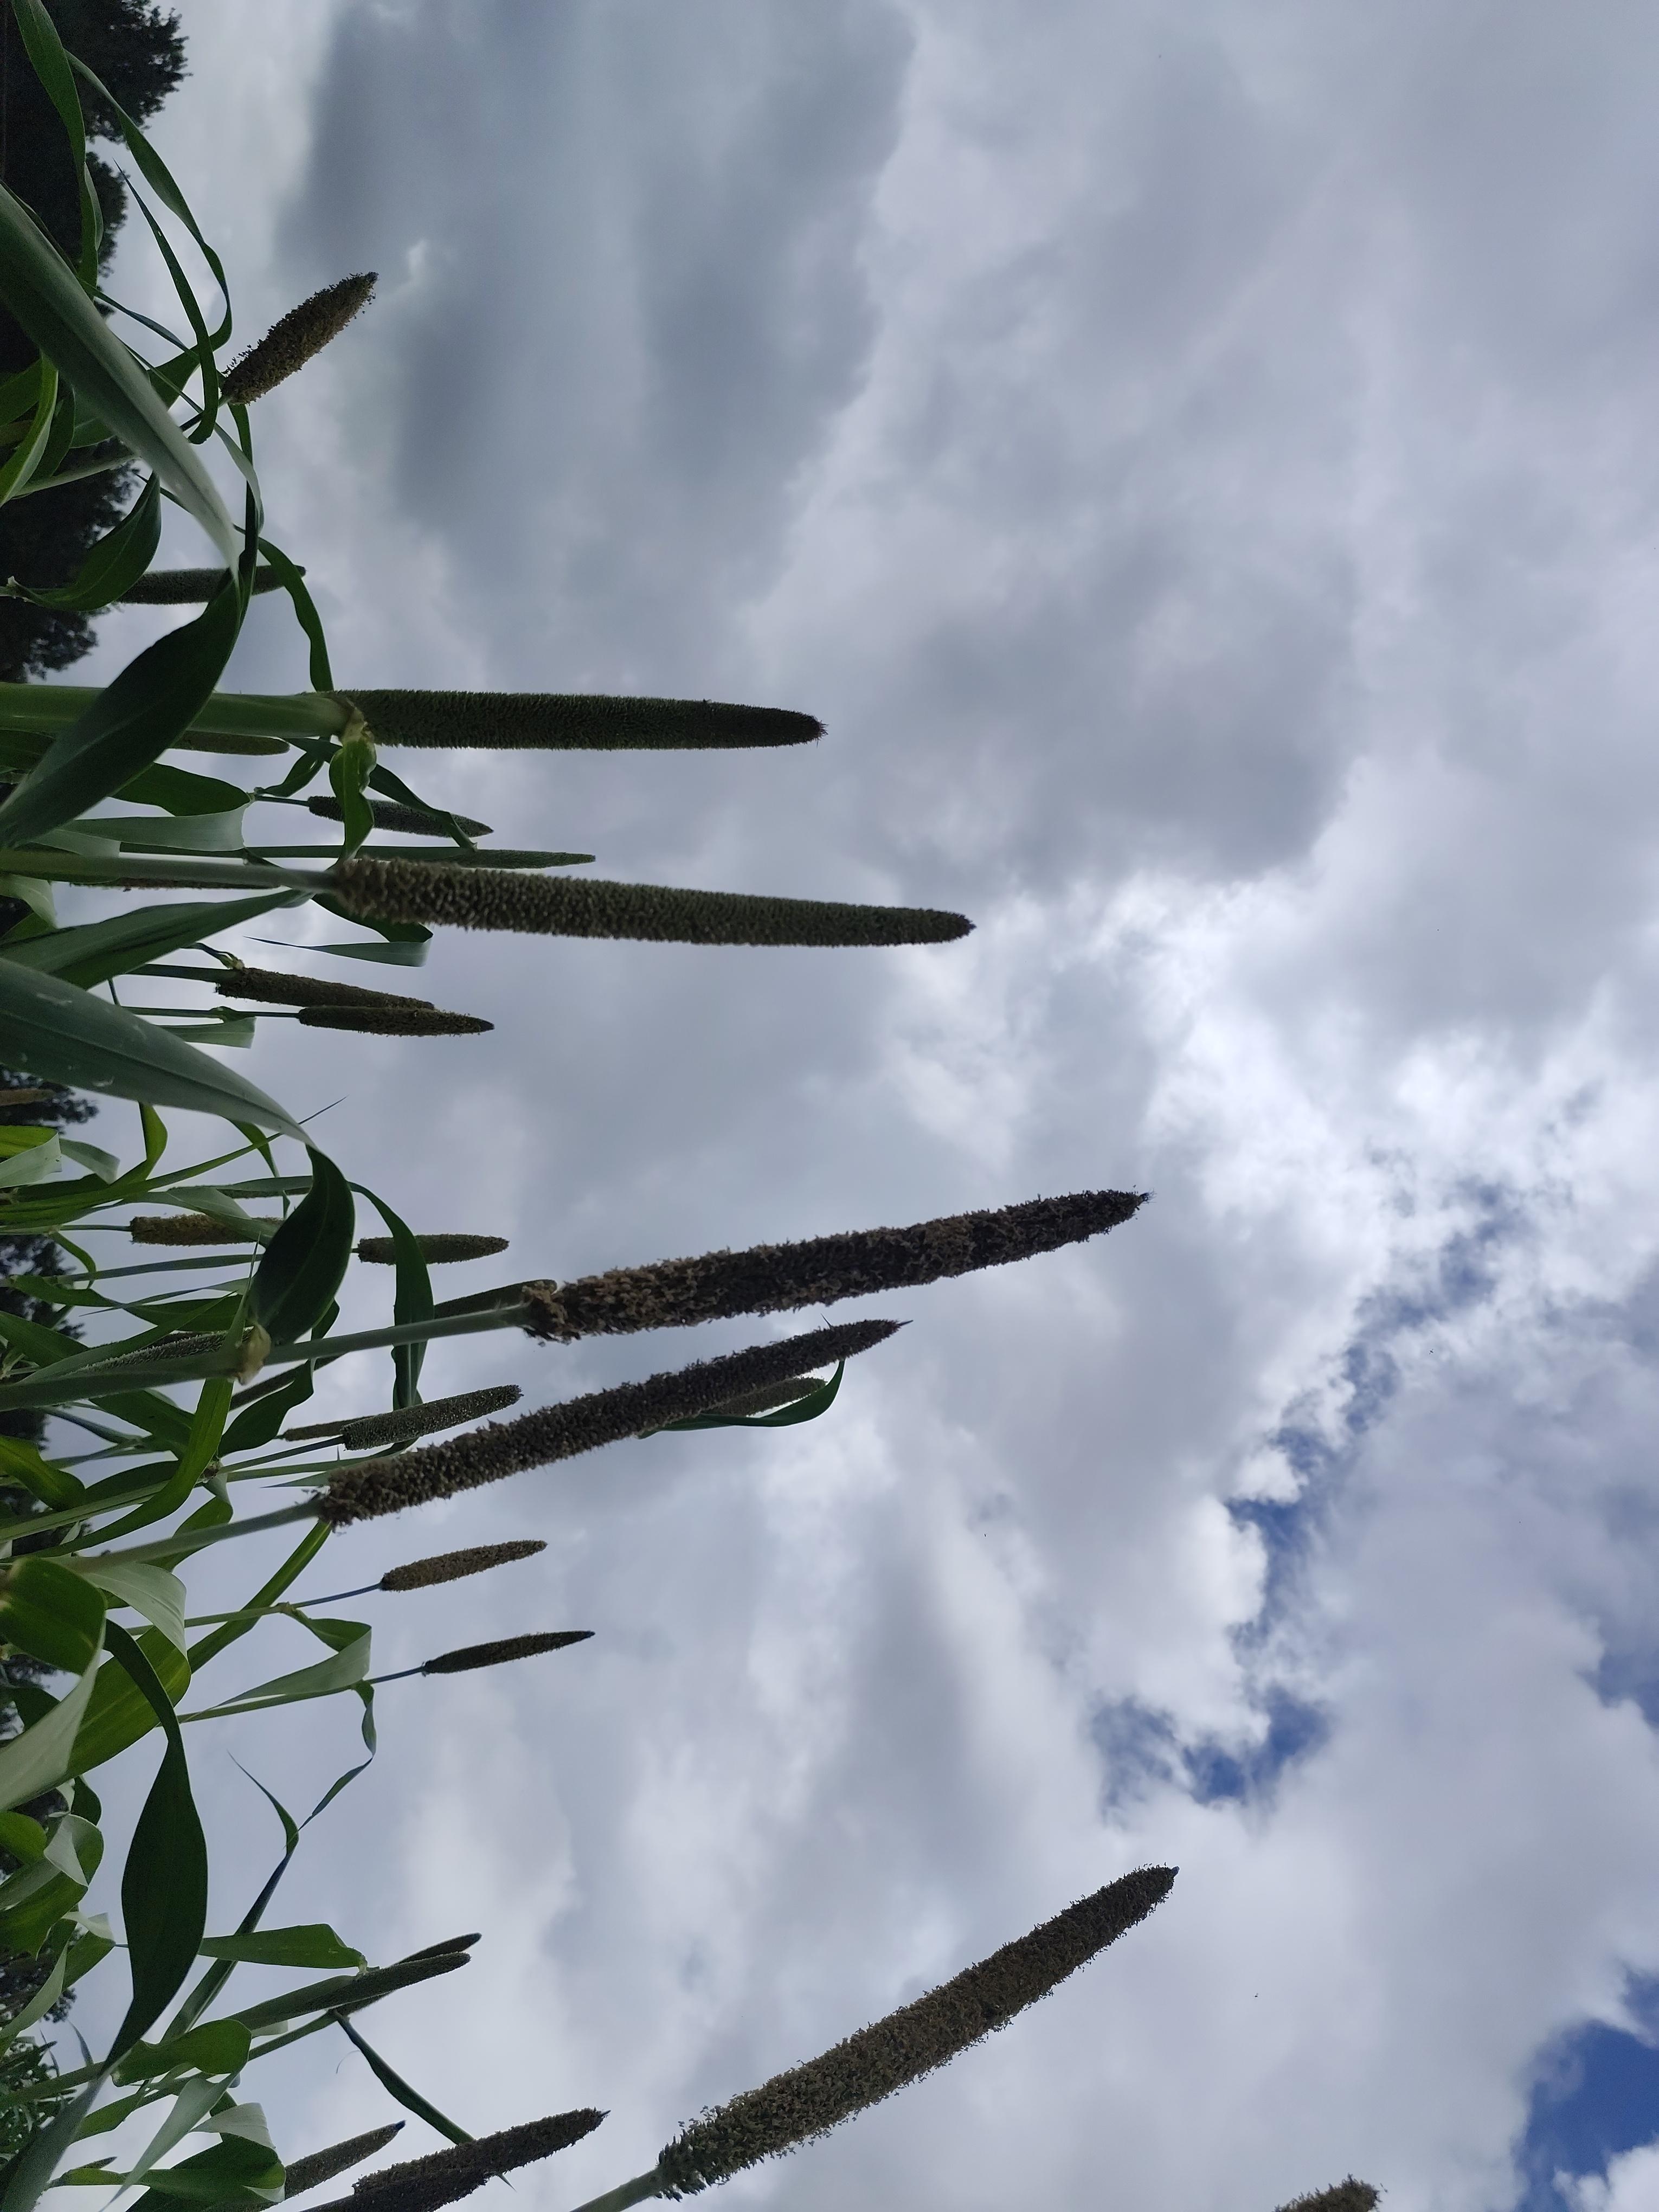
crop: pearl millet
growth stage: heading tuber
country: Tanzania
